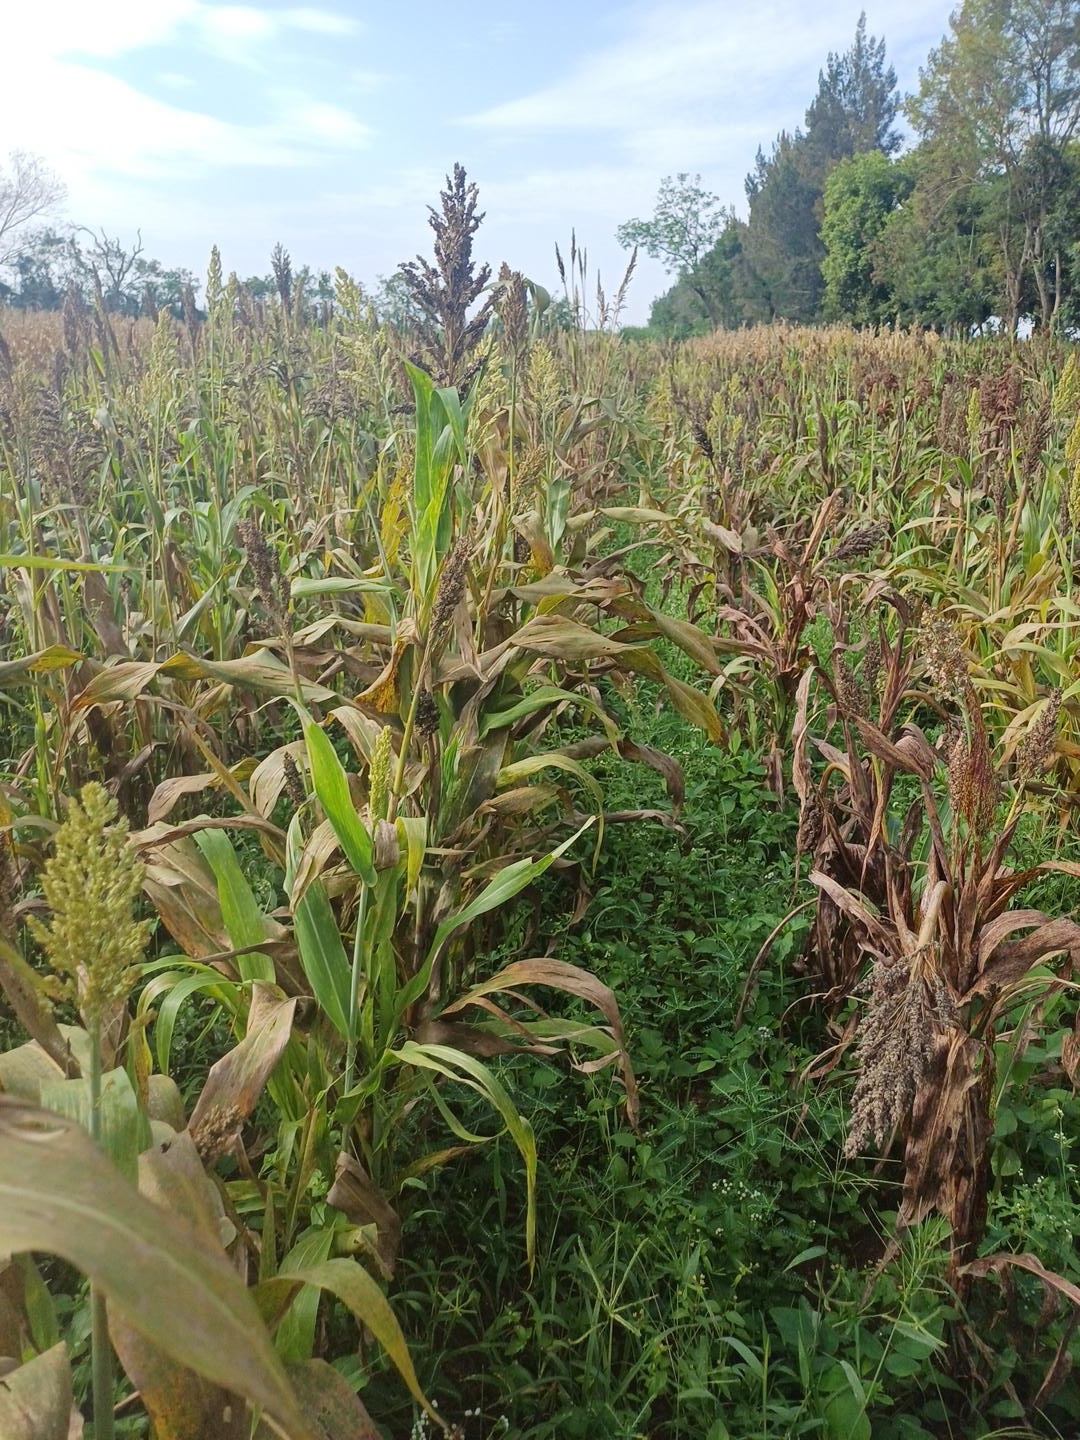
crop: sorghum
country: Kenya
